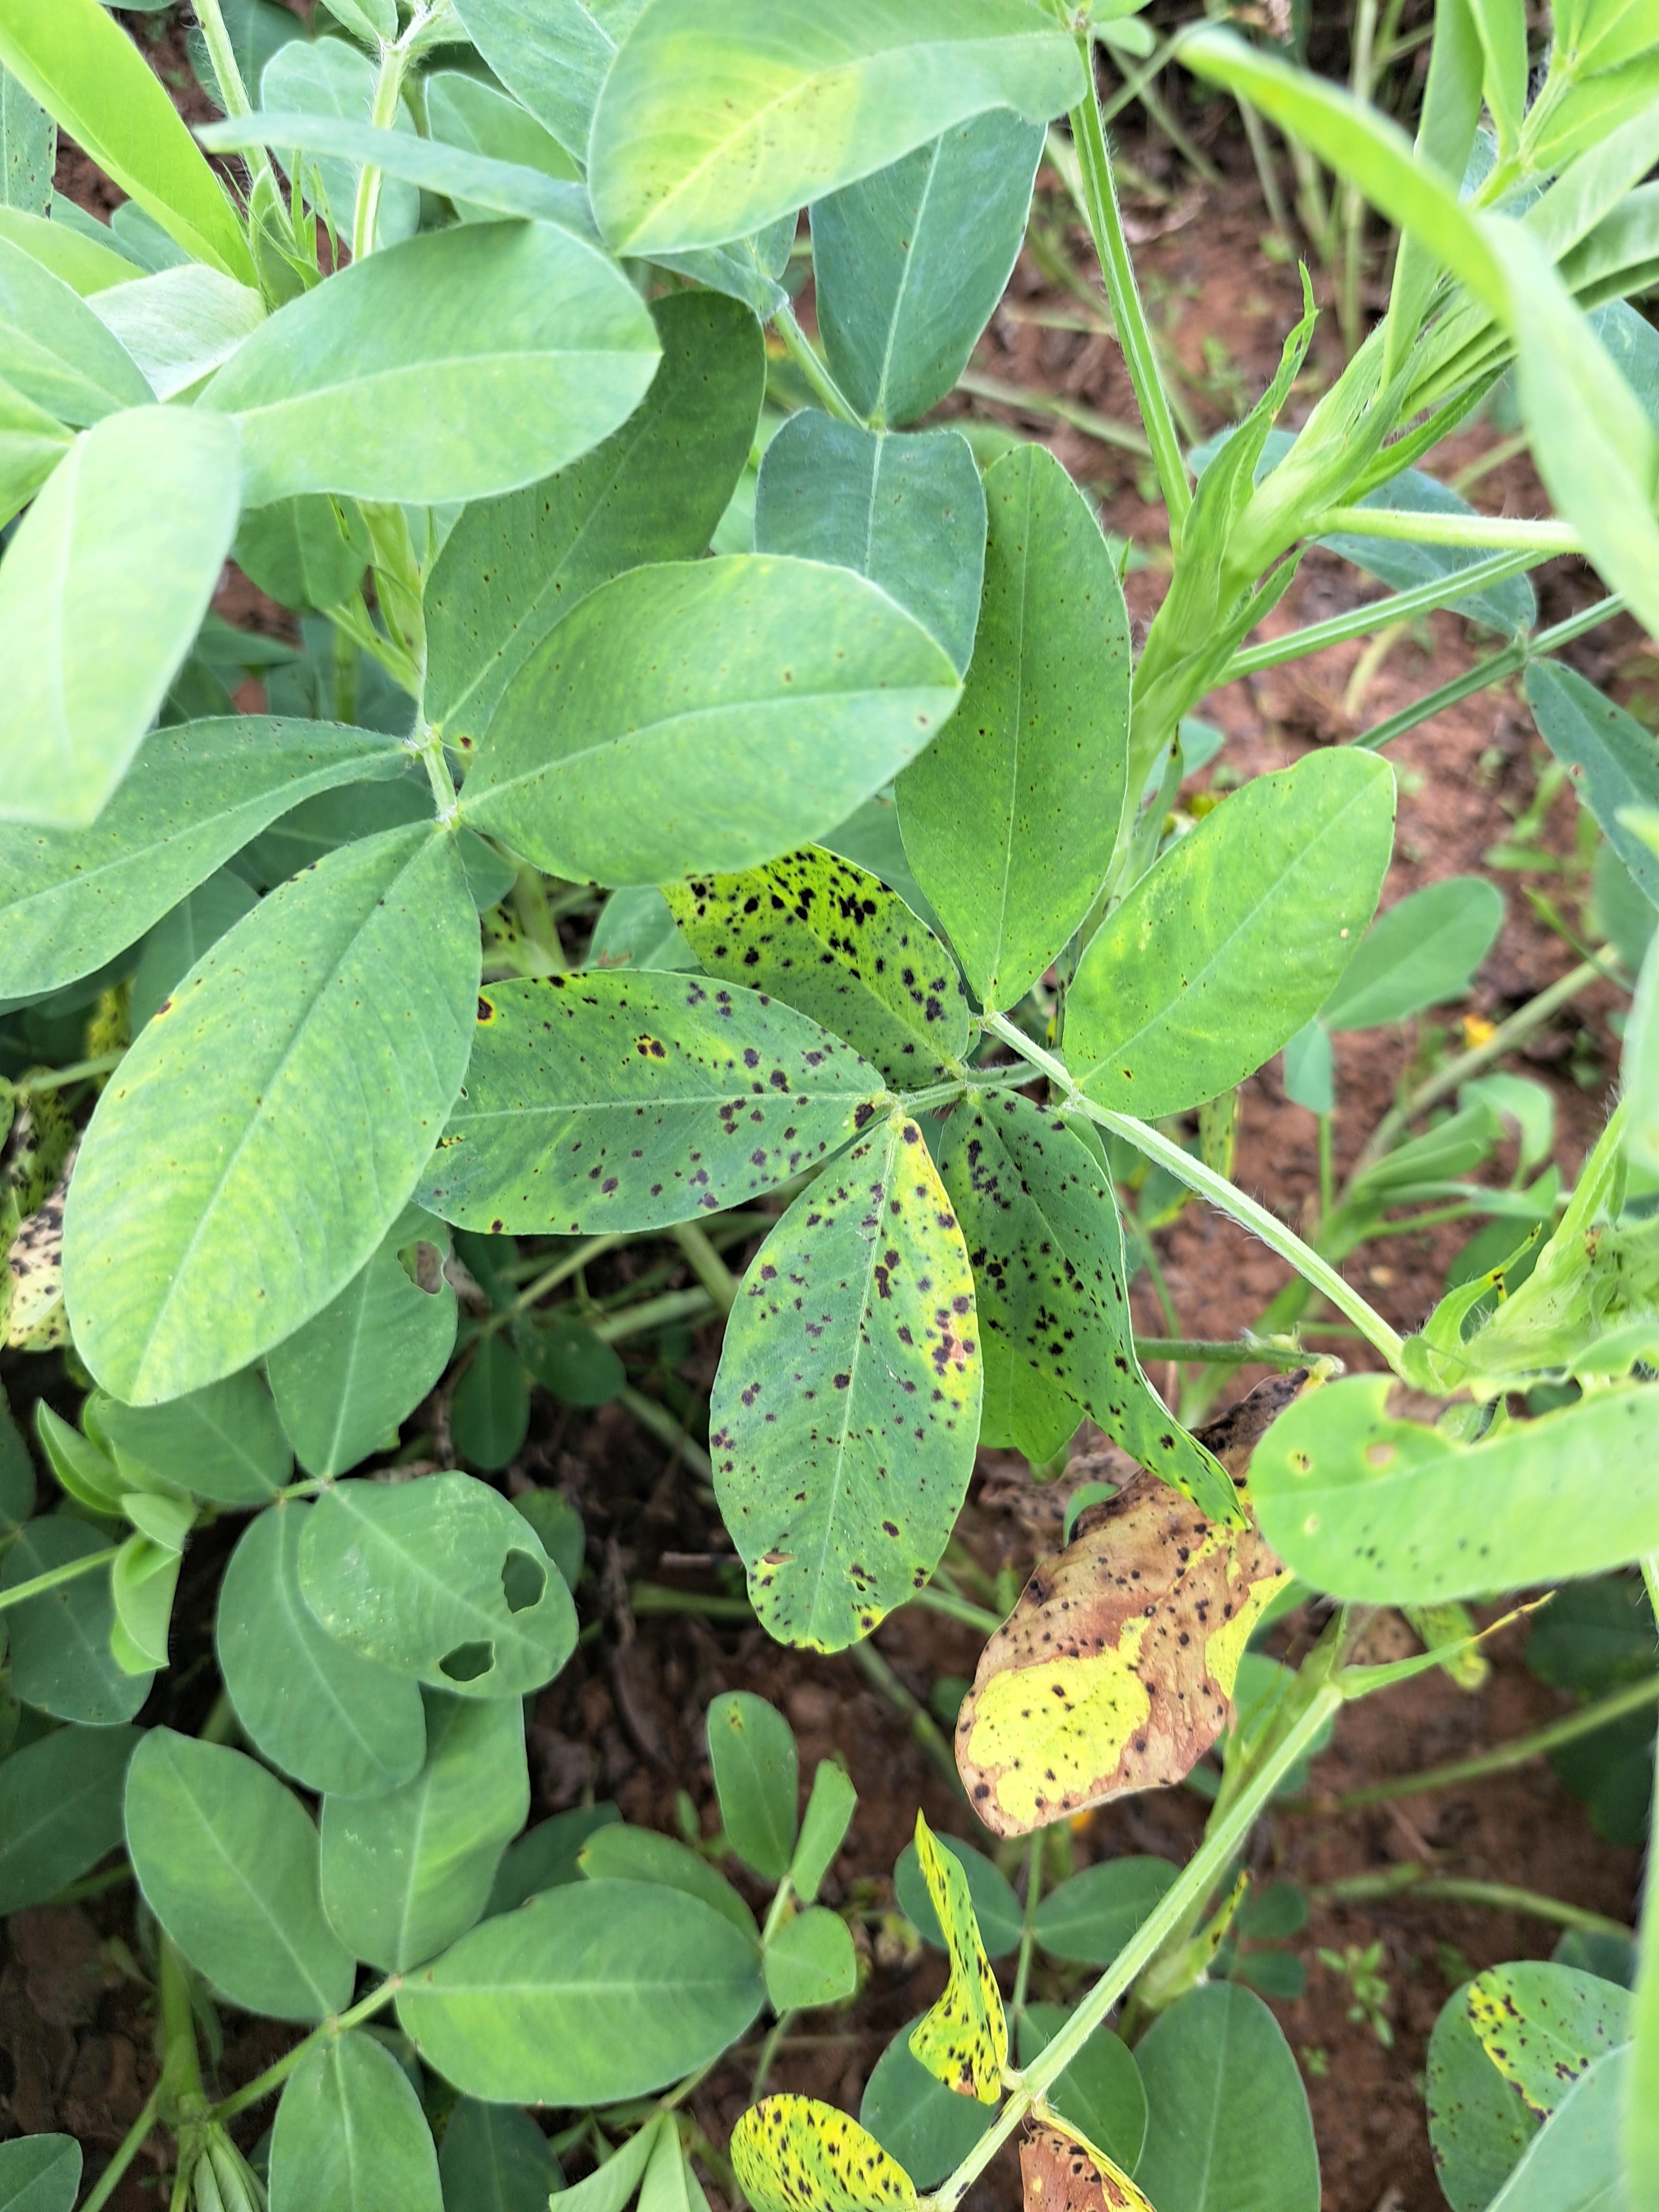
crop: groundnut
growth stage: development pod
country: Ghana
